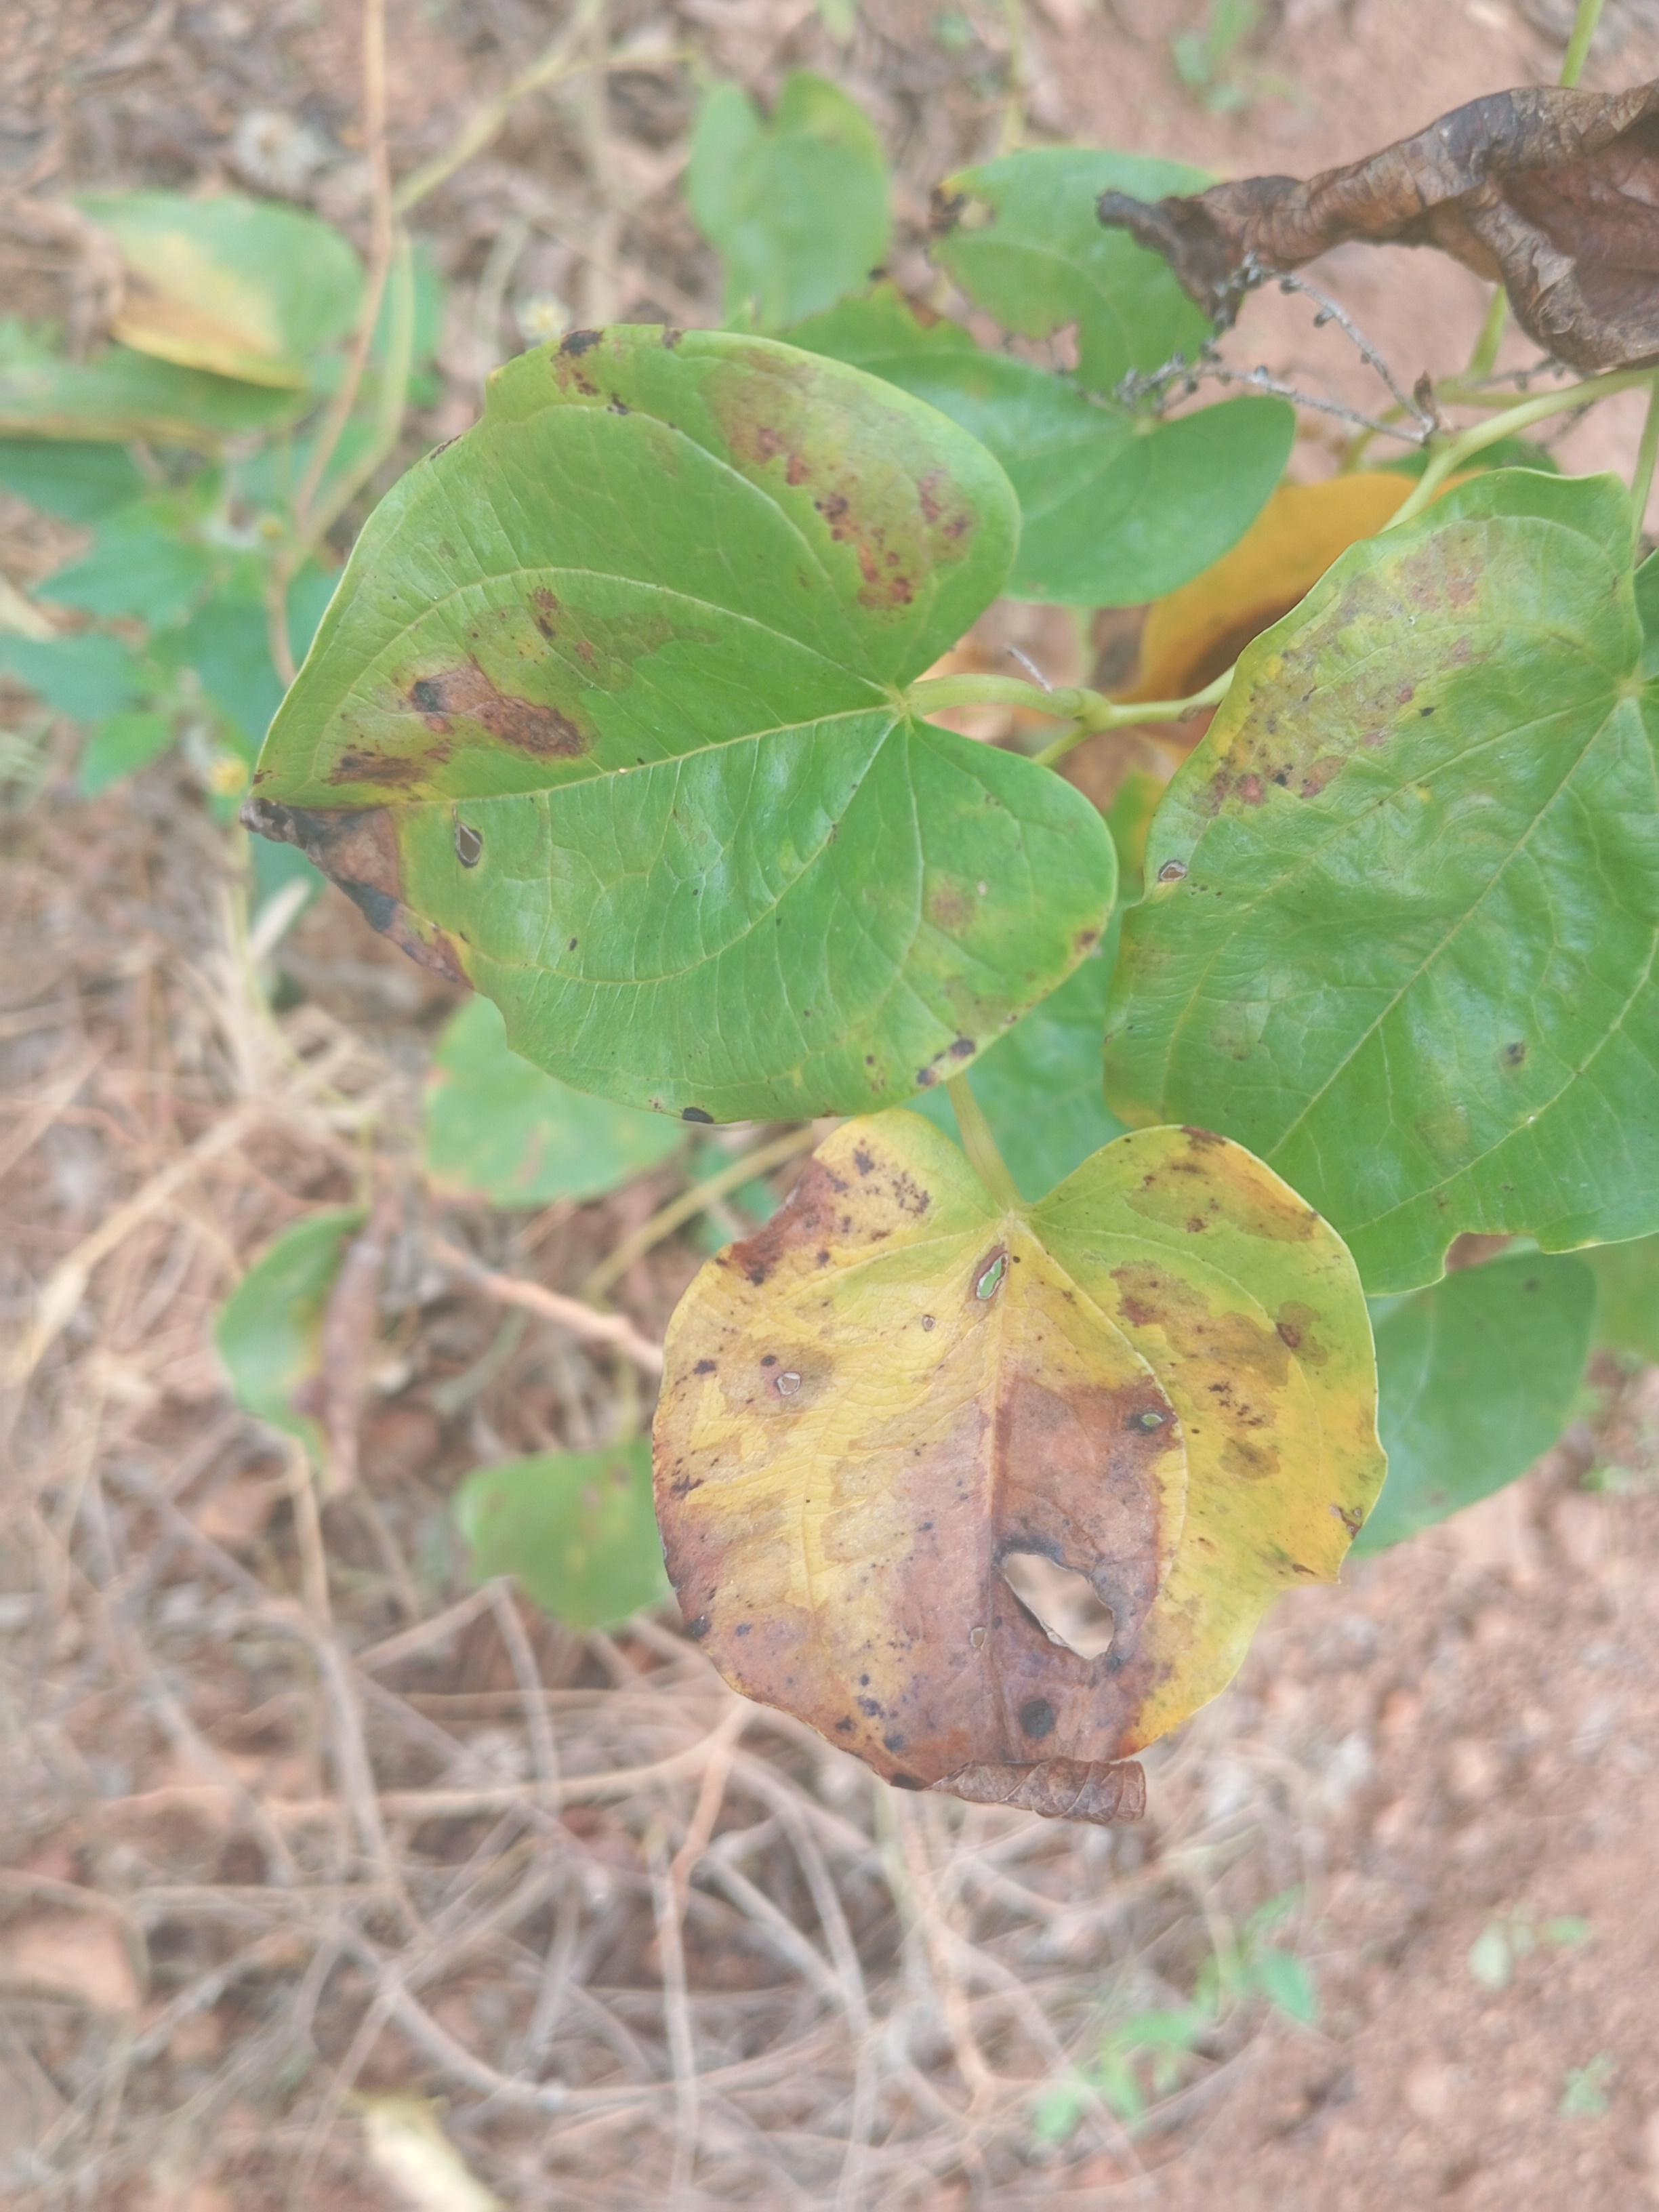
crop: yam
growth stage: maturity
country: Nigeria
